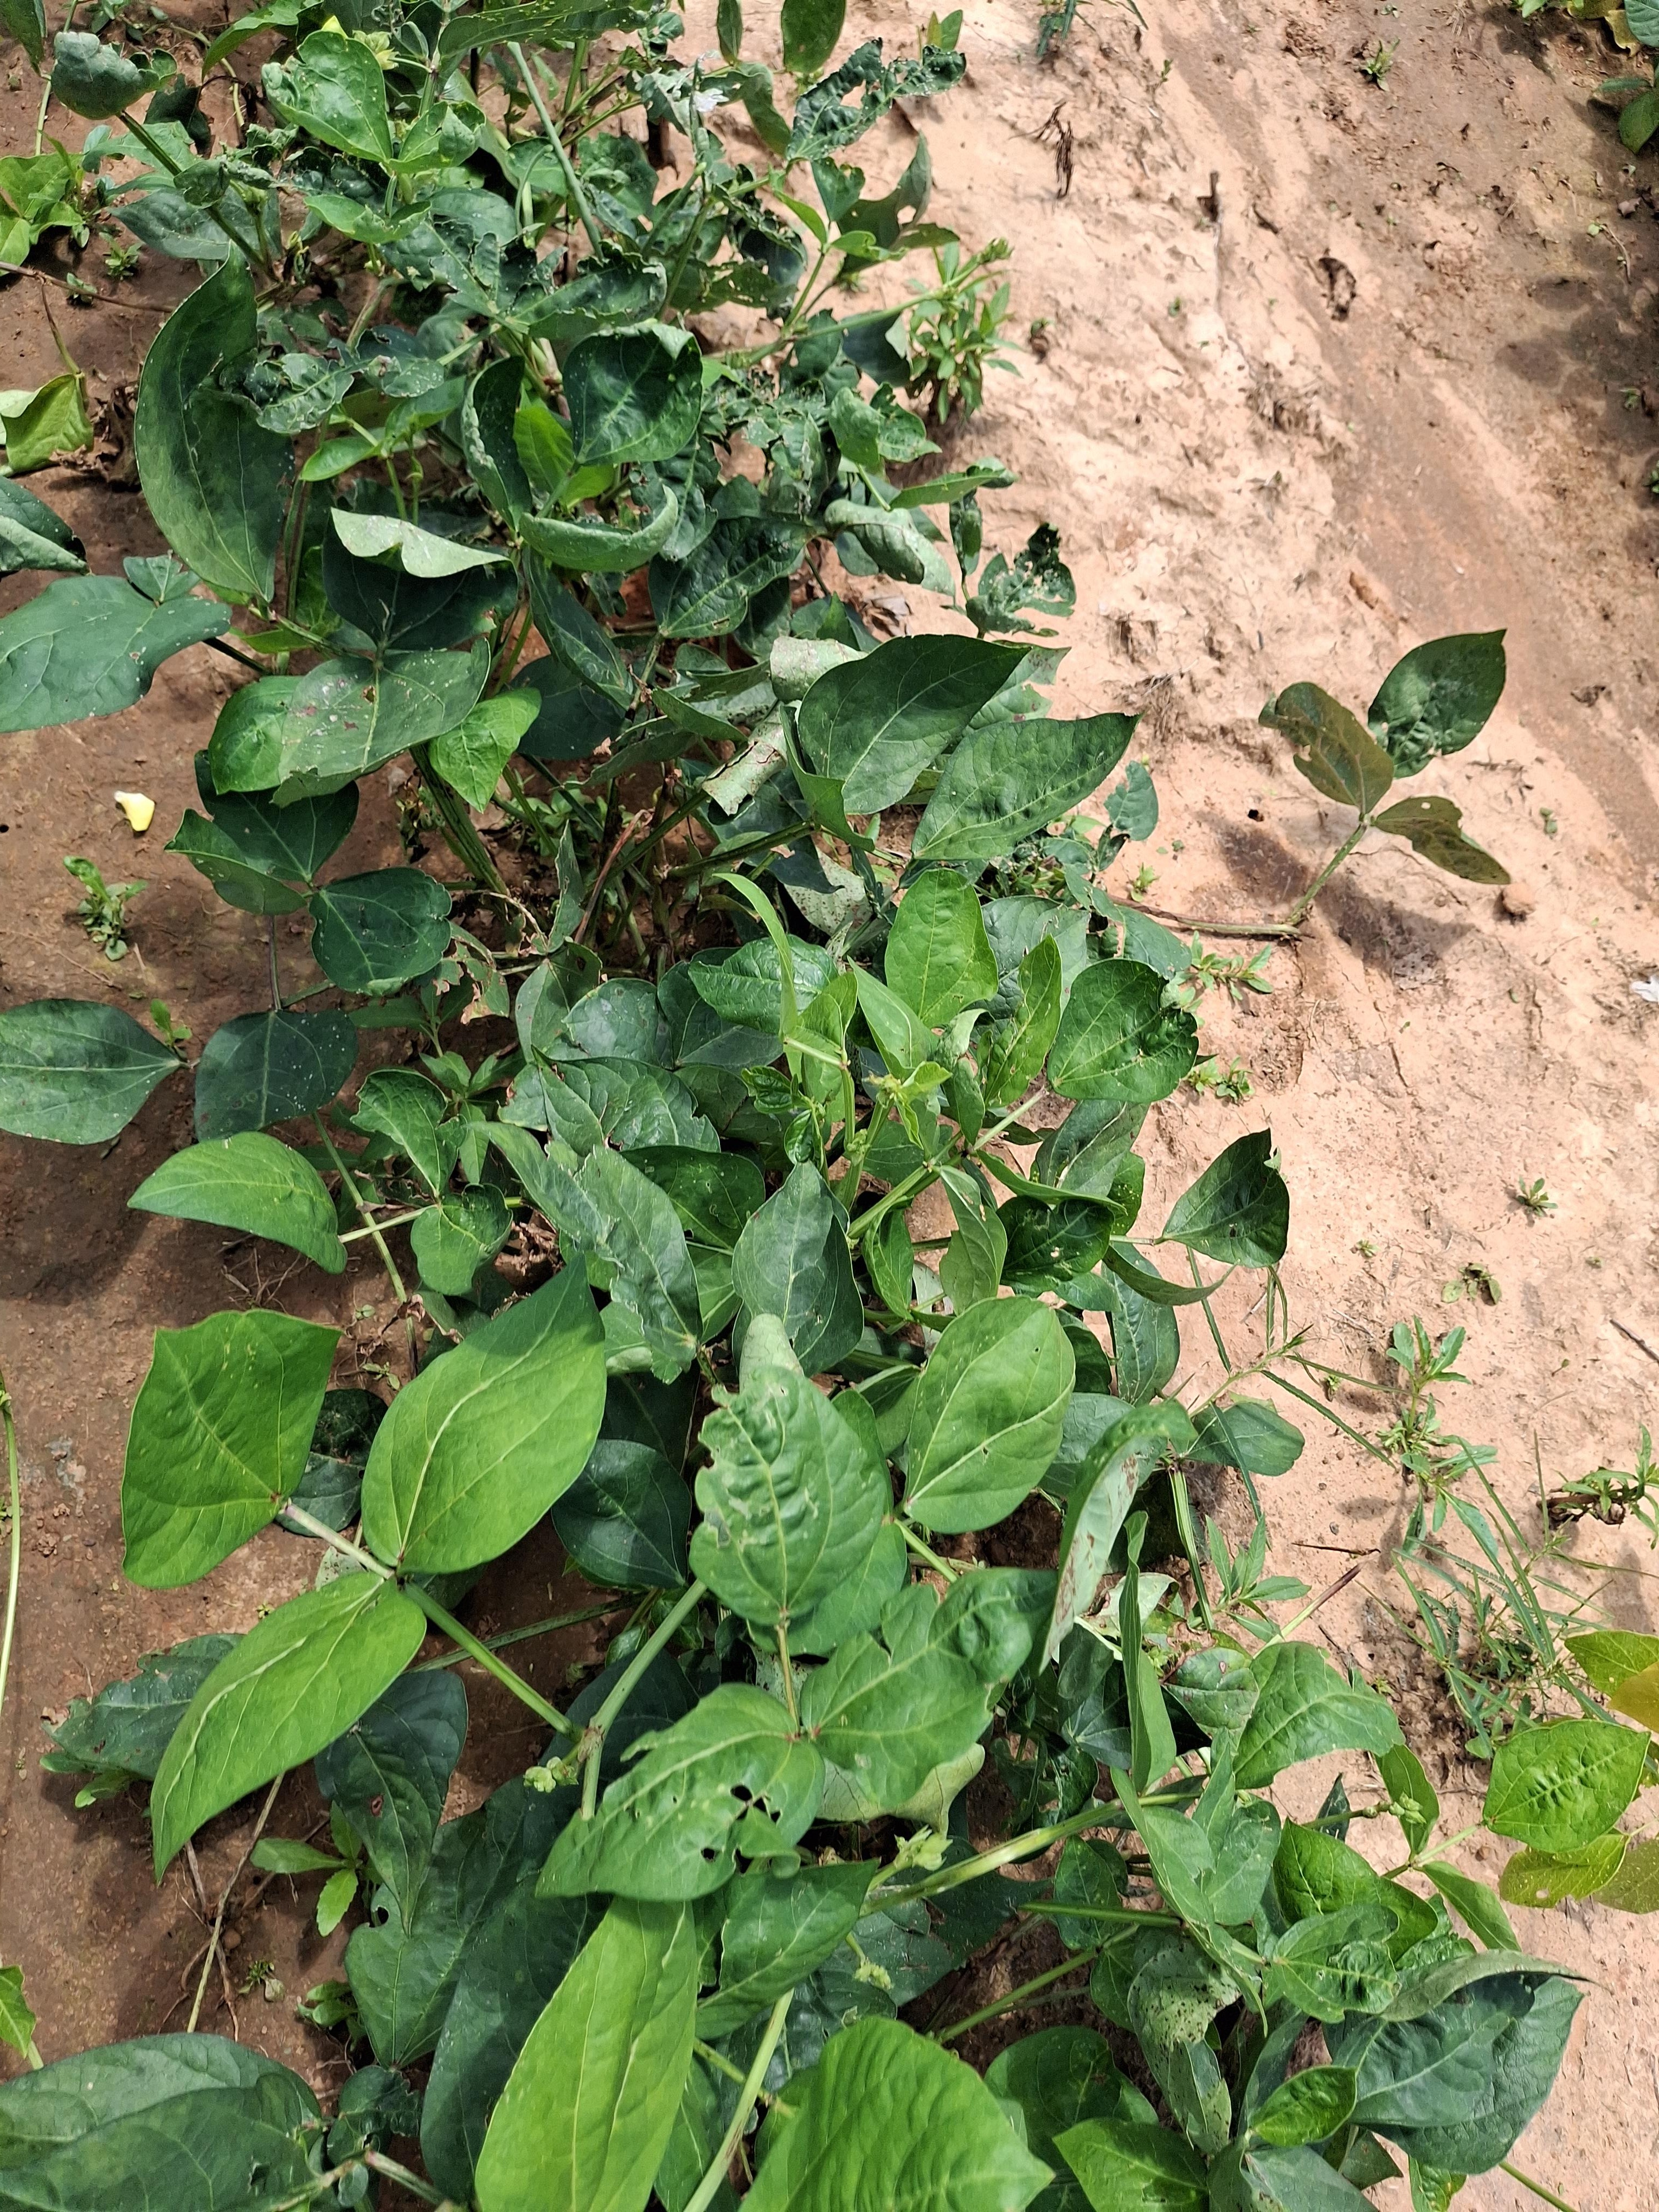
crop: cowpea
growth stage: development pod
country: Nigeria
